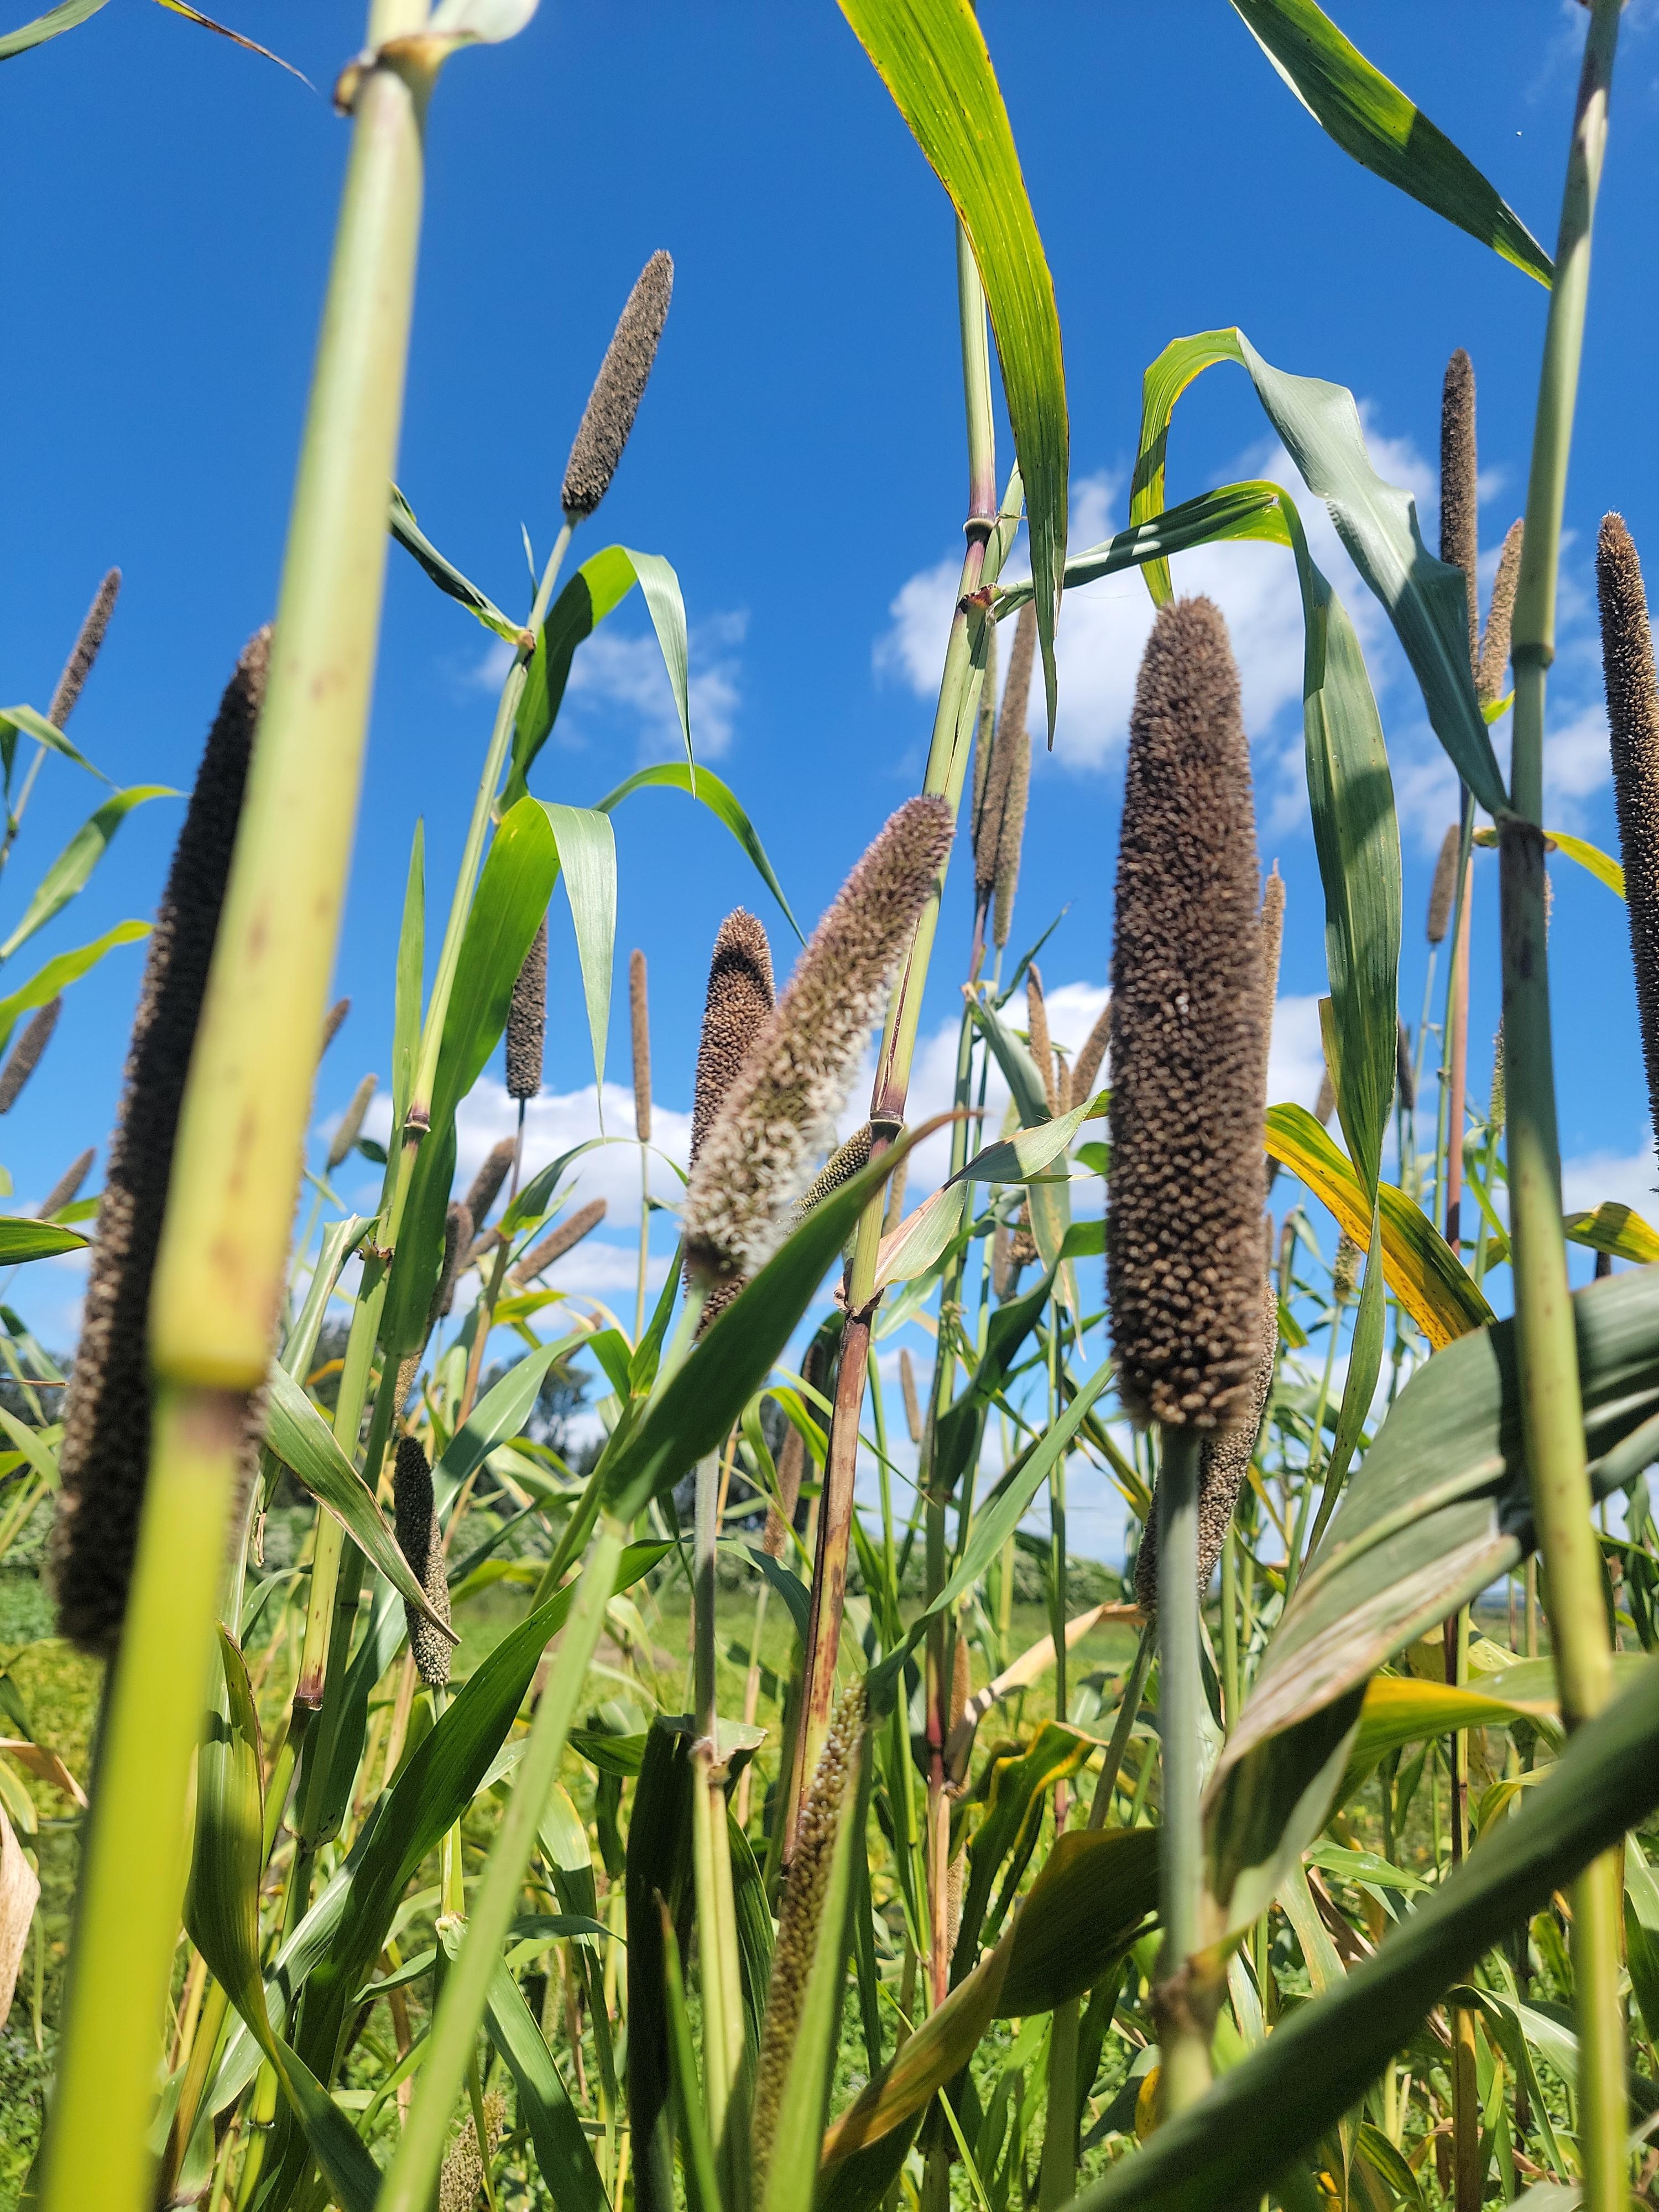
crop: pearl millet
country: Tanzania
